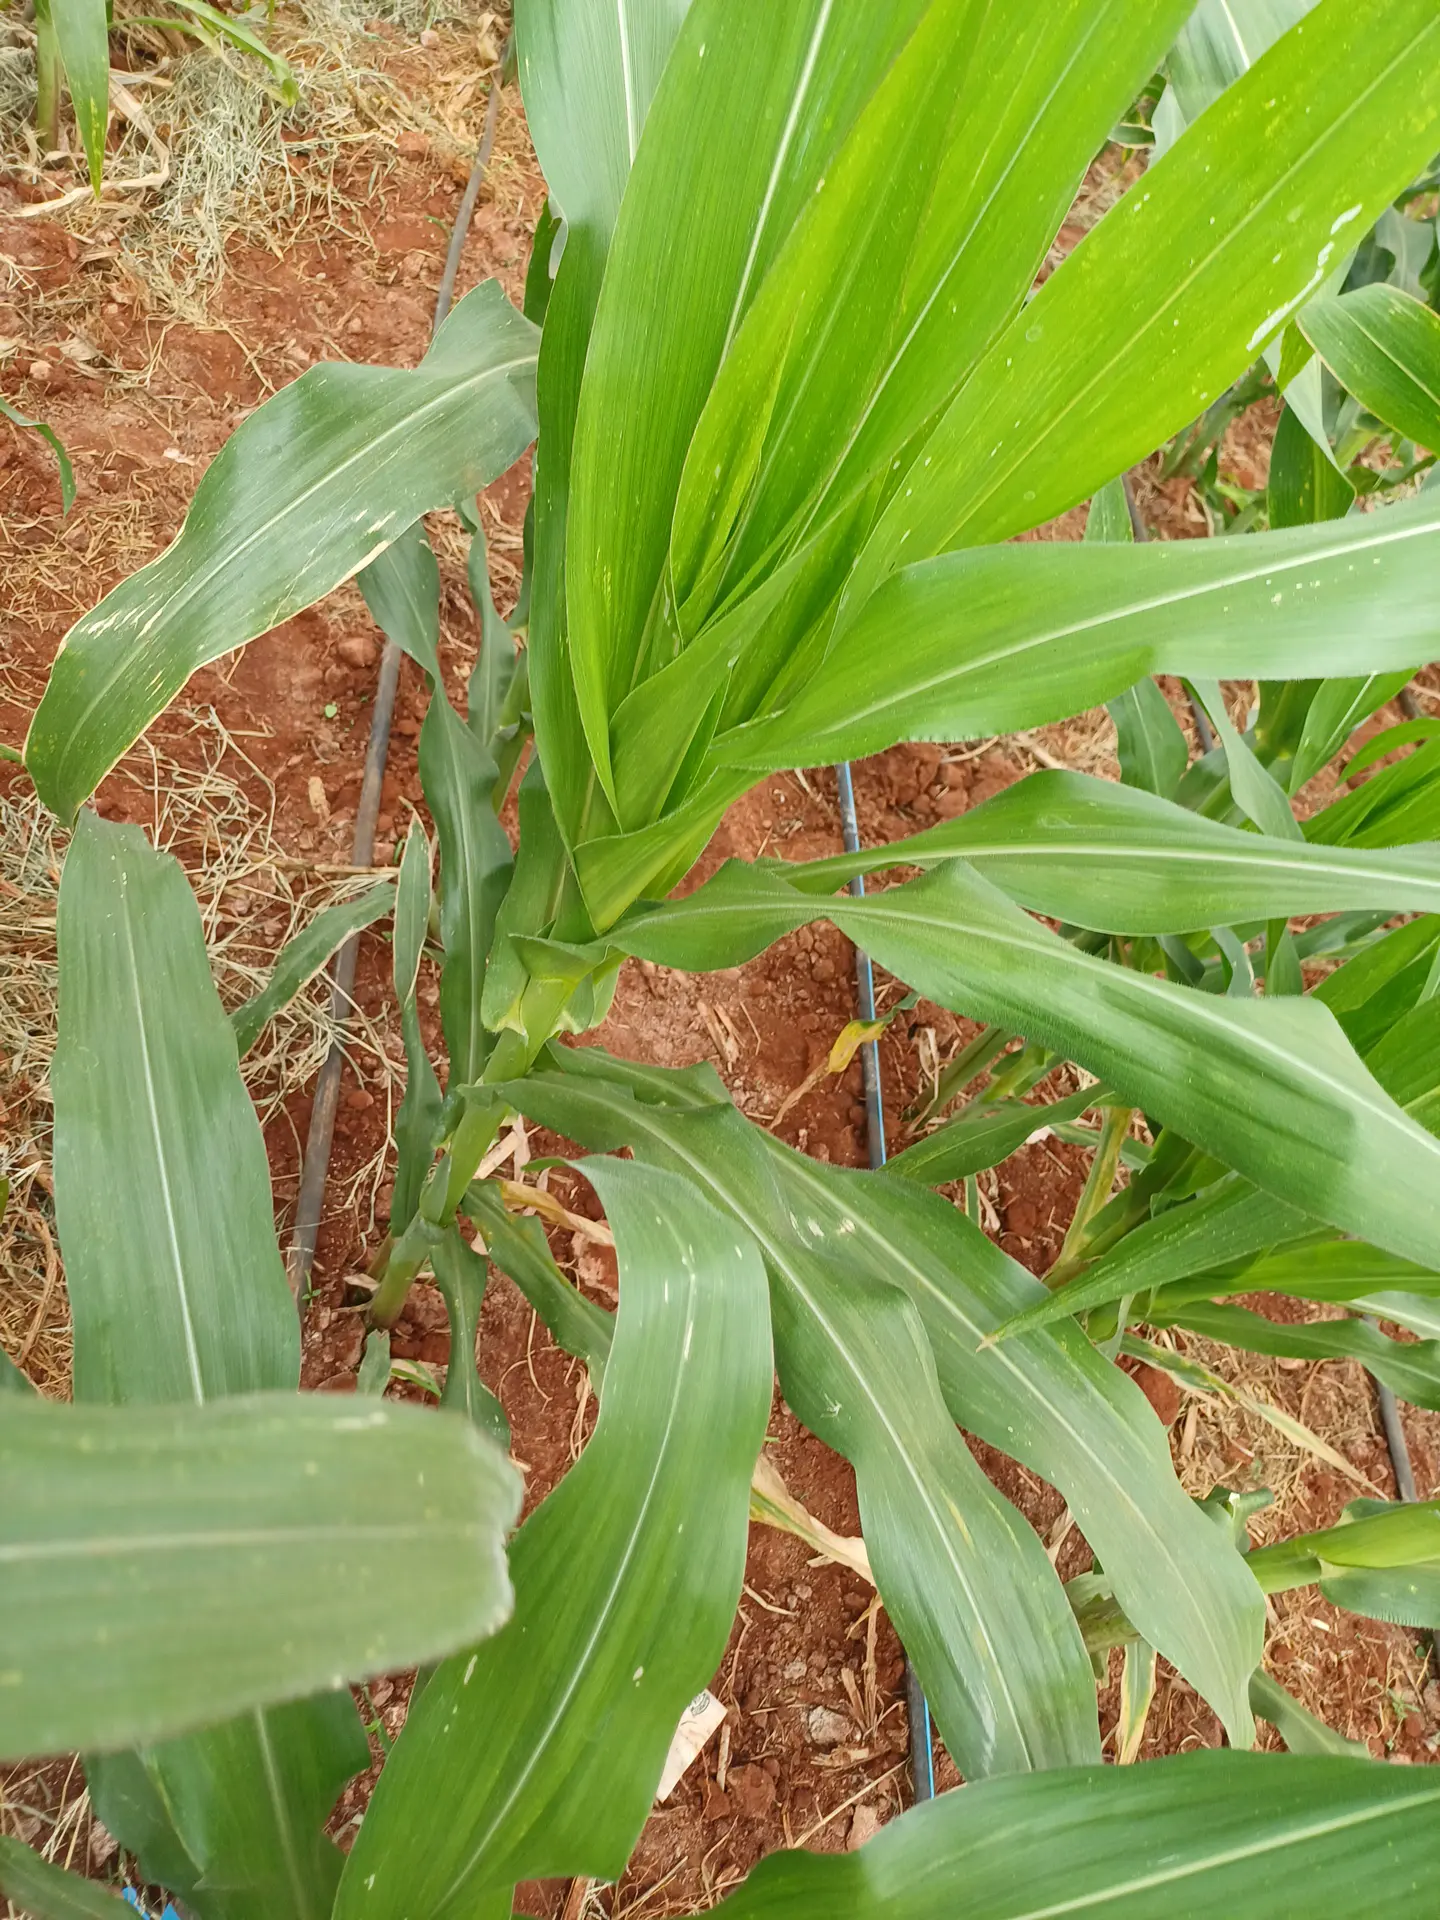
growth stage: vegetative
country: Kenya
